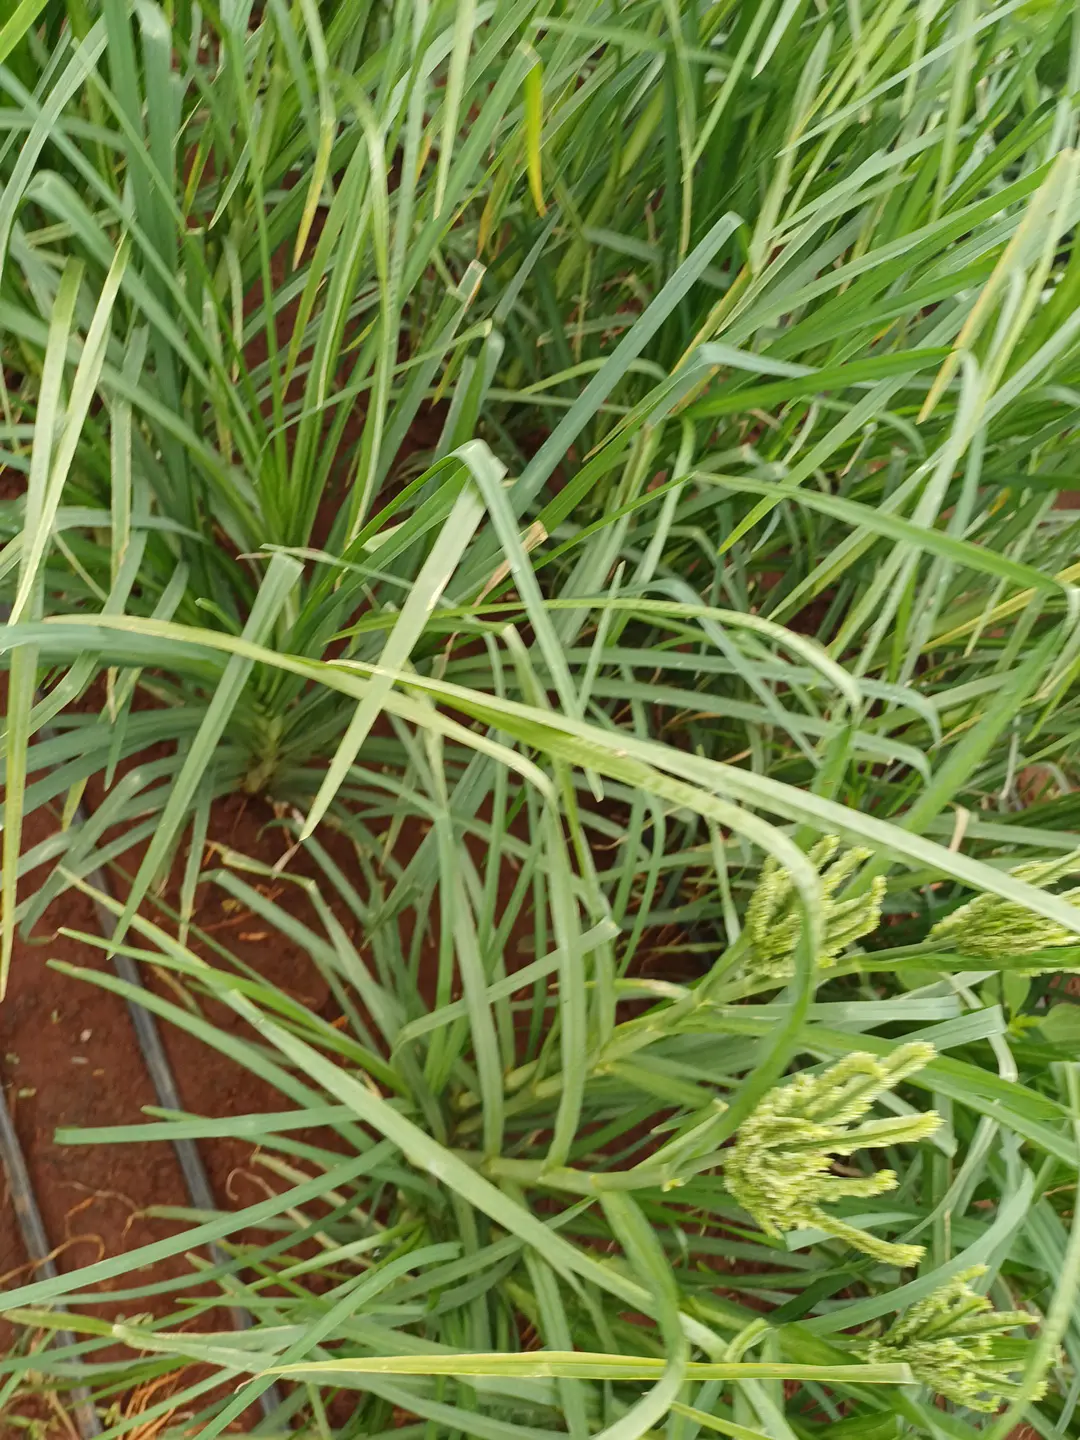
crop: finger millet
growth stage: flowering
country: Kenya
